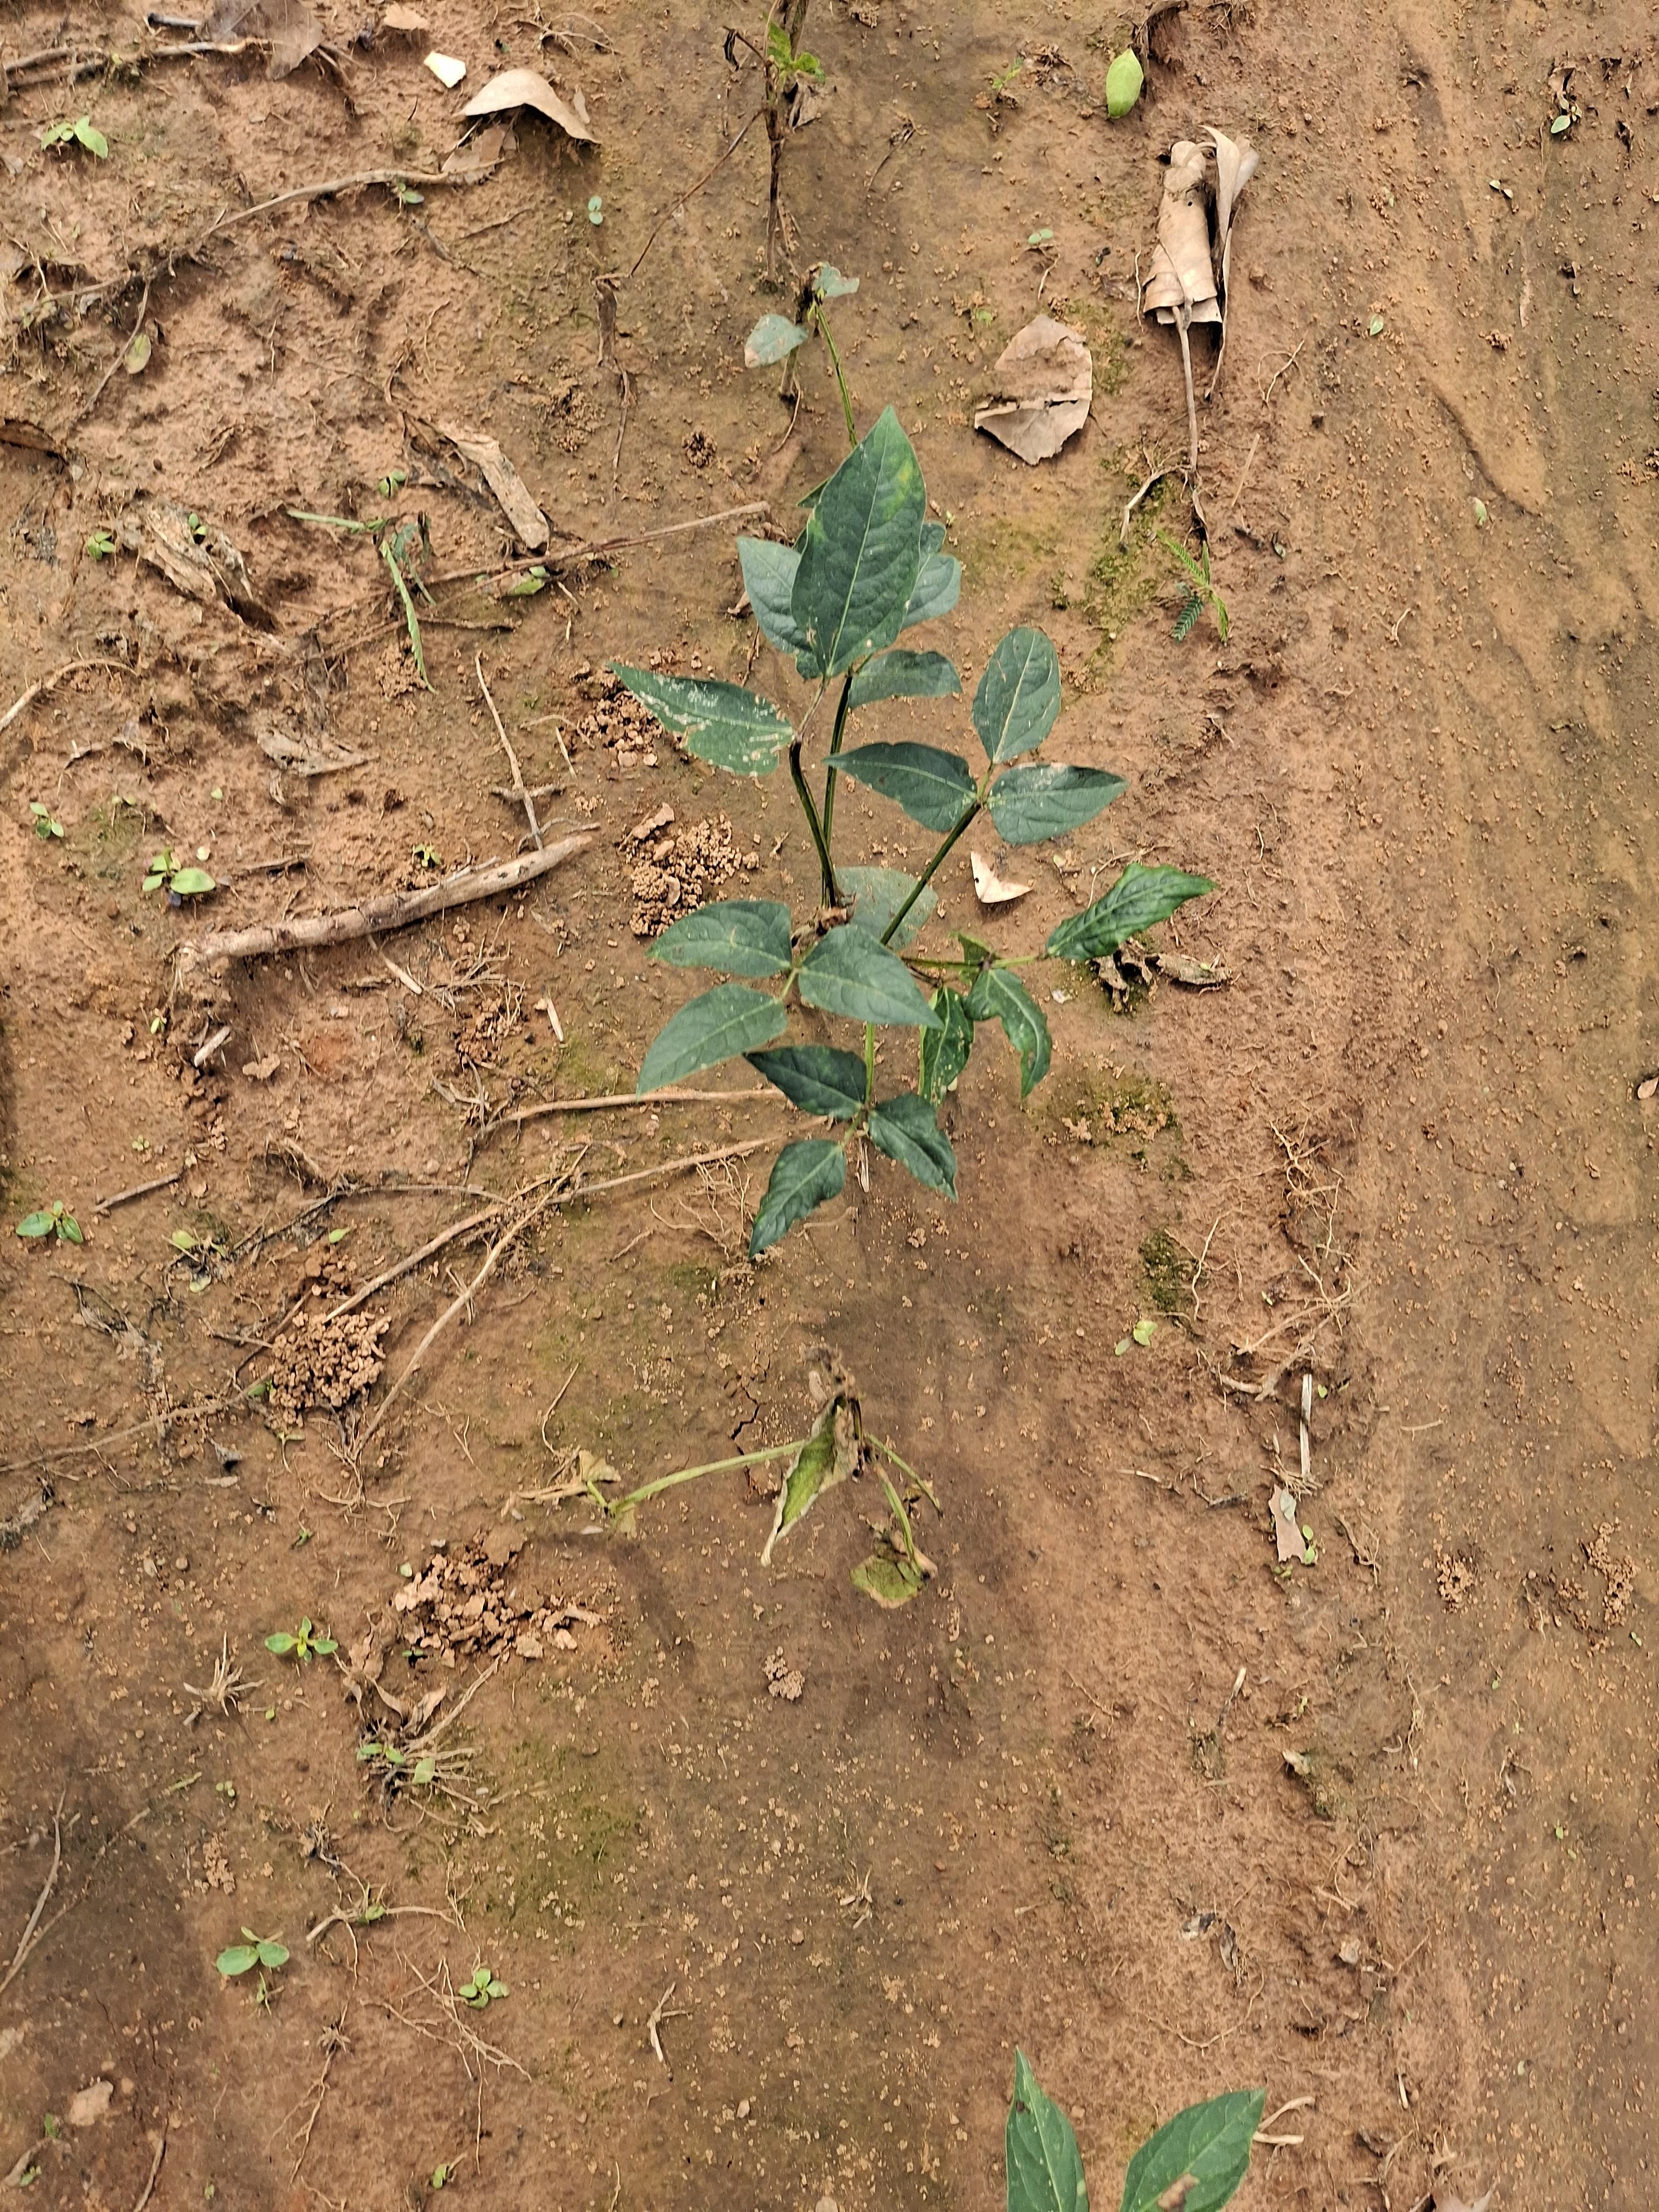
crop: cowpea
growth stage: vegetative
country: Nigeria
